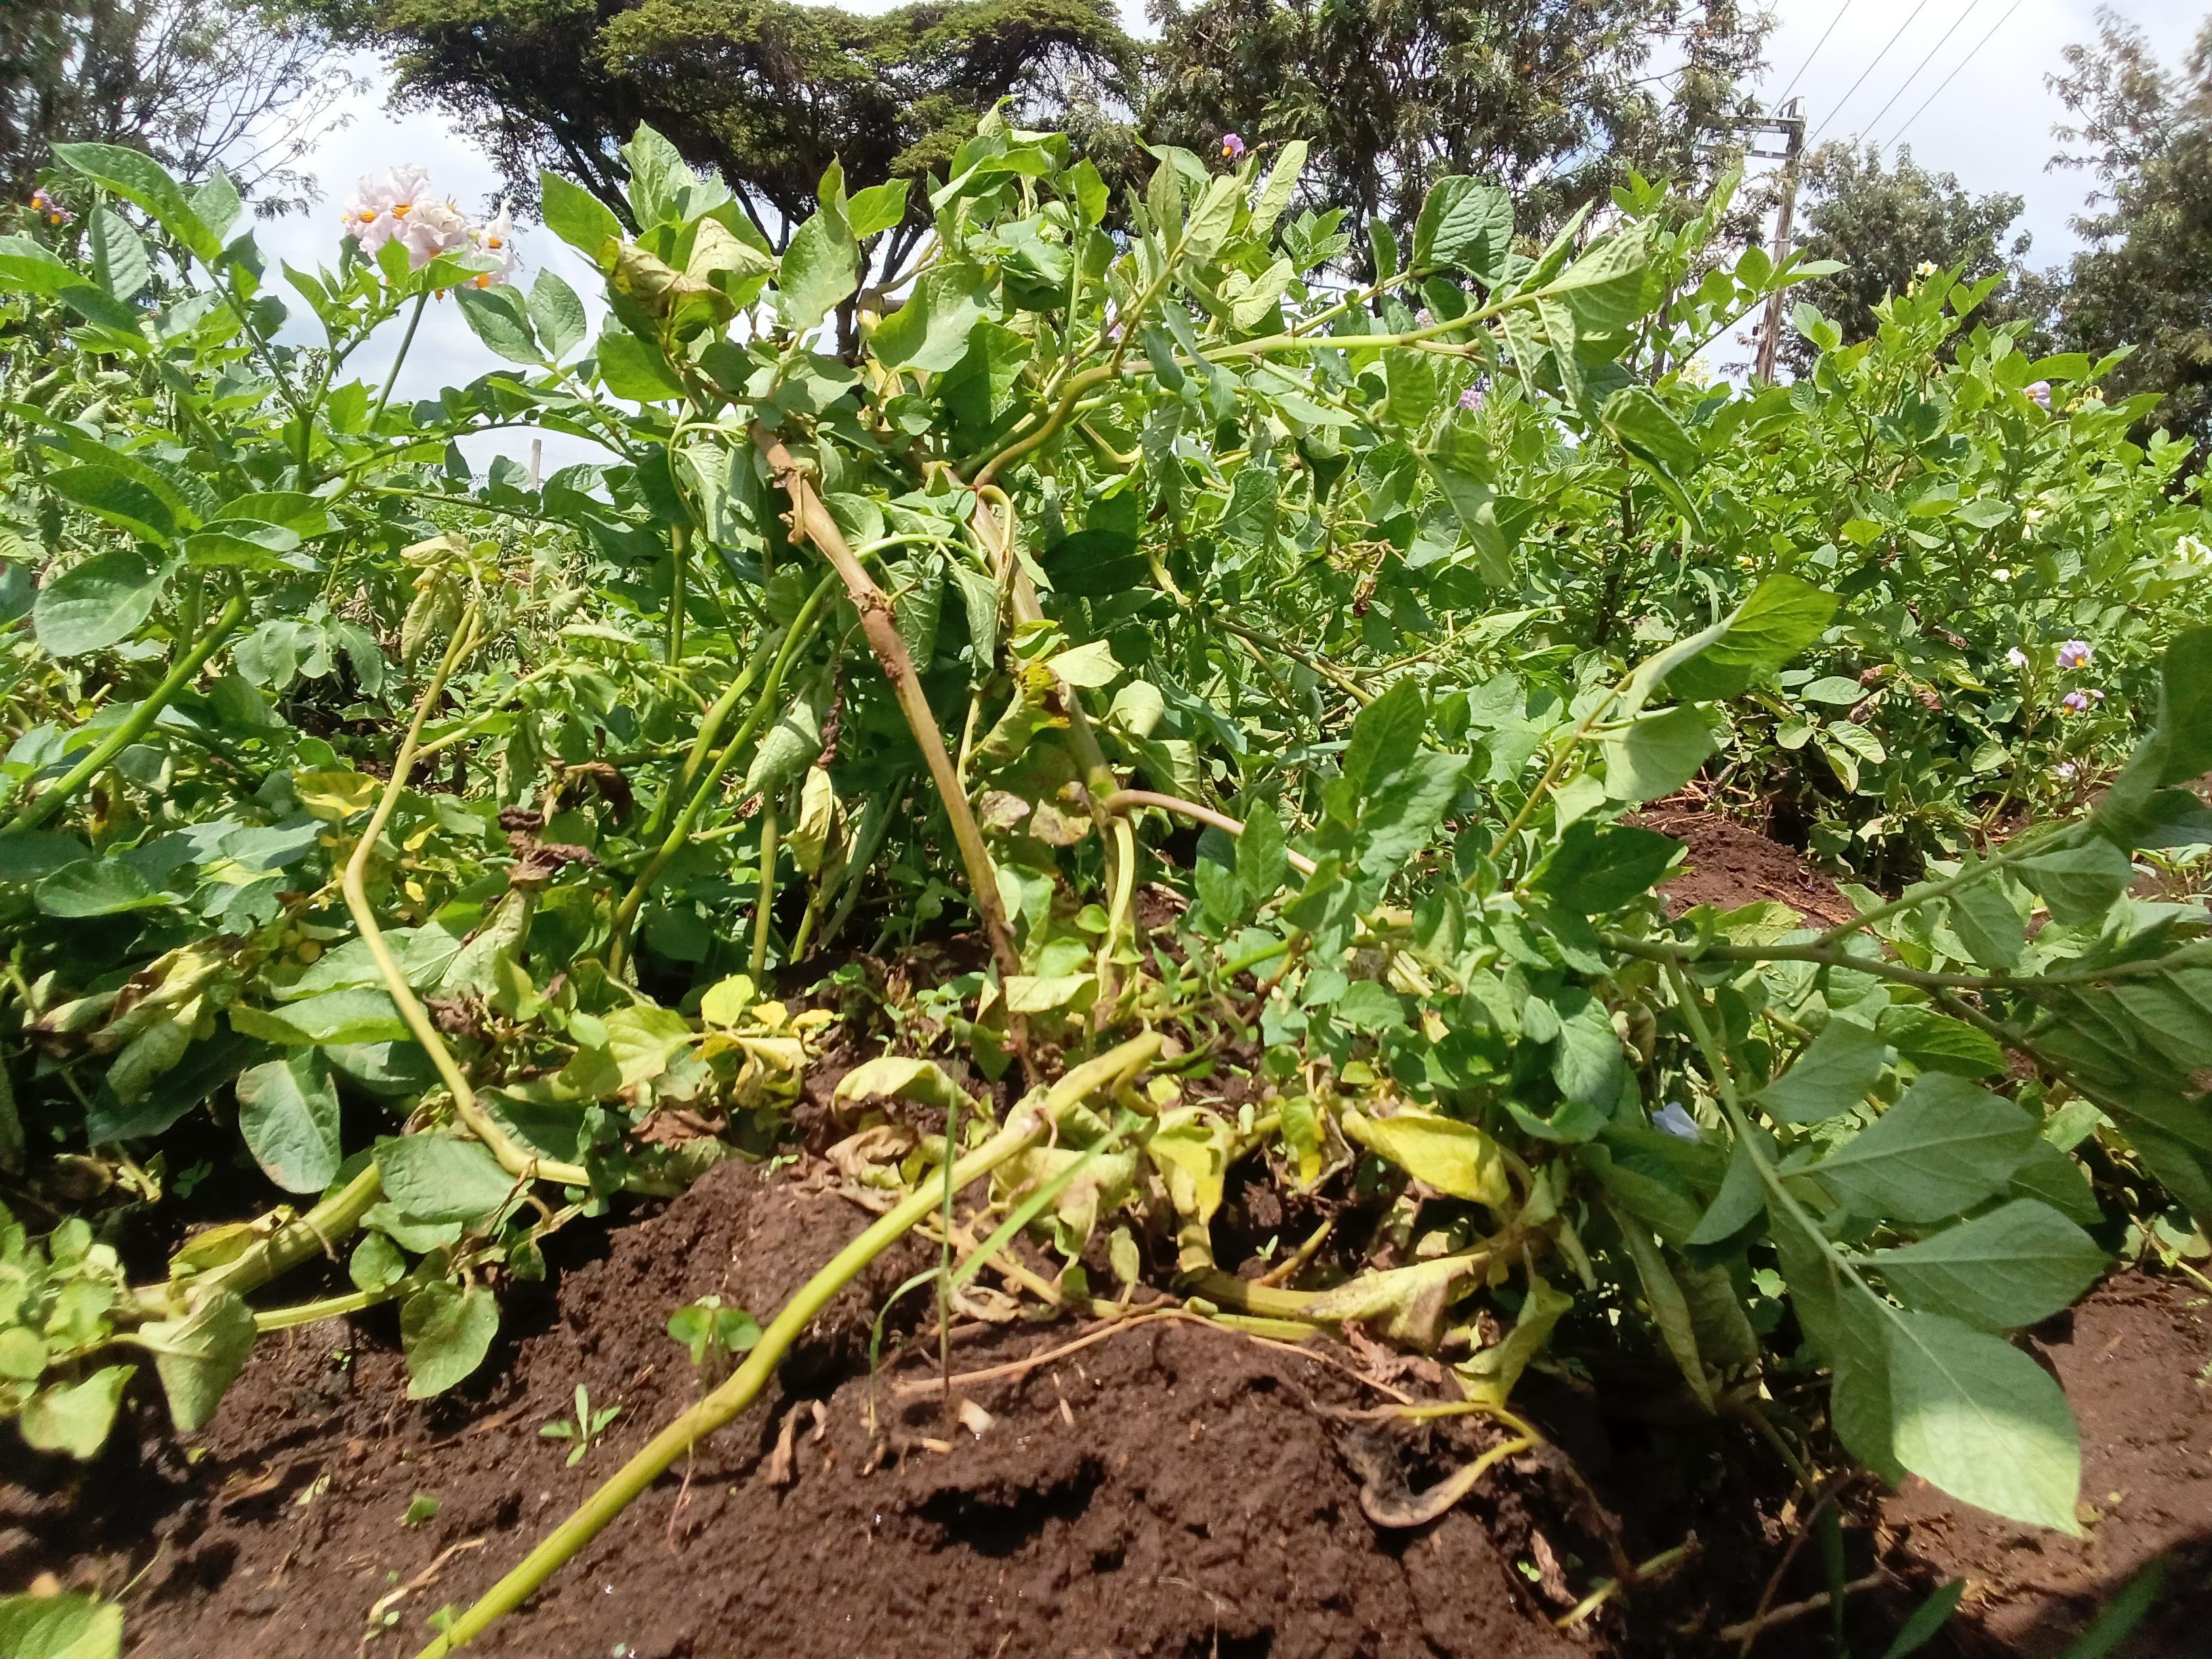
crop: potato
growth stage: vegetative
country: Kenya
